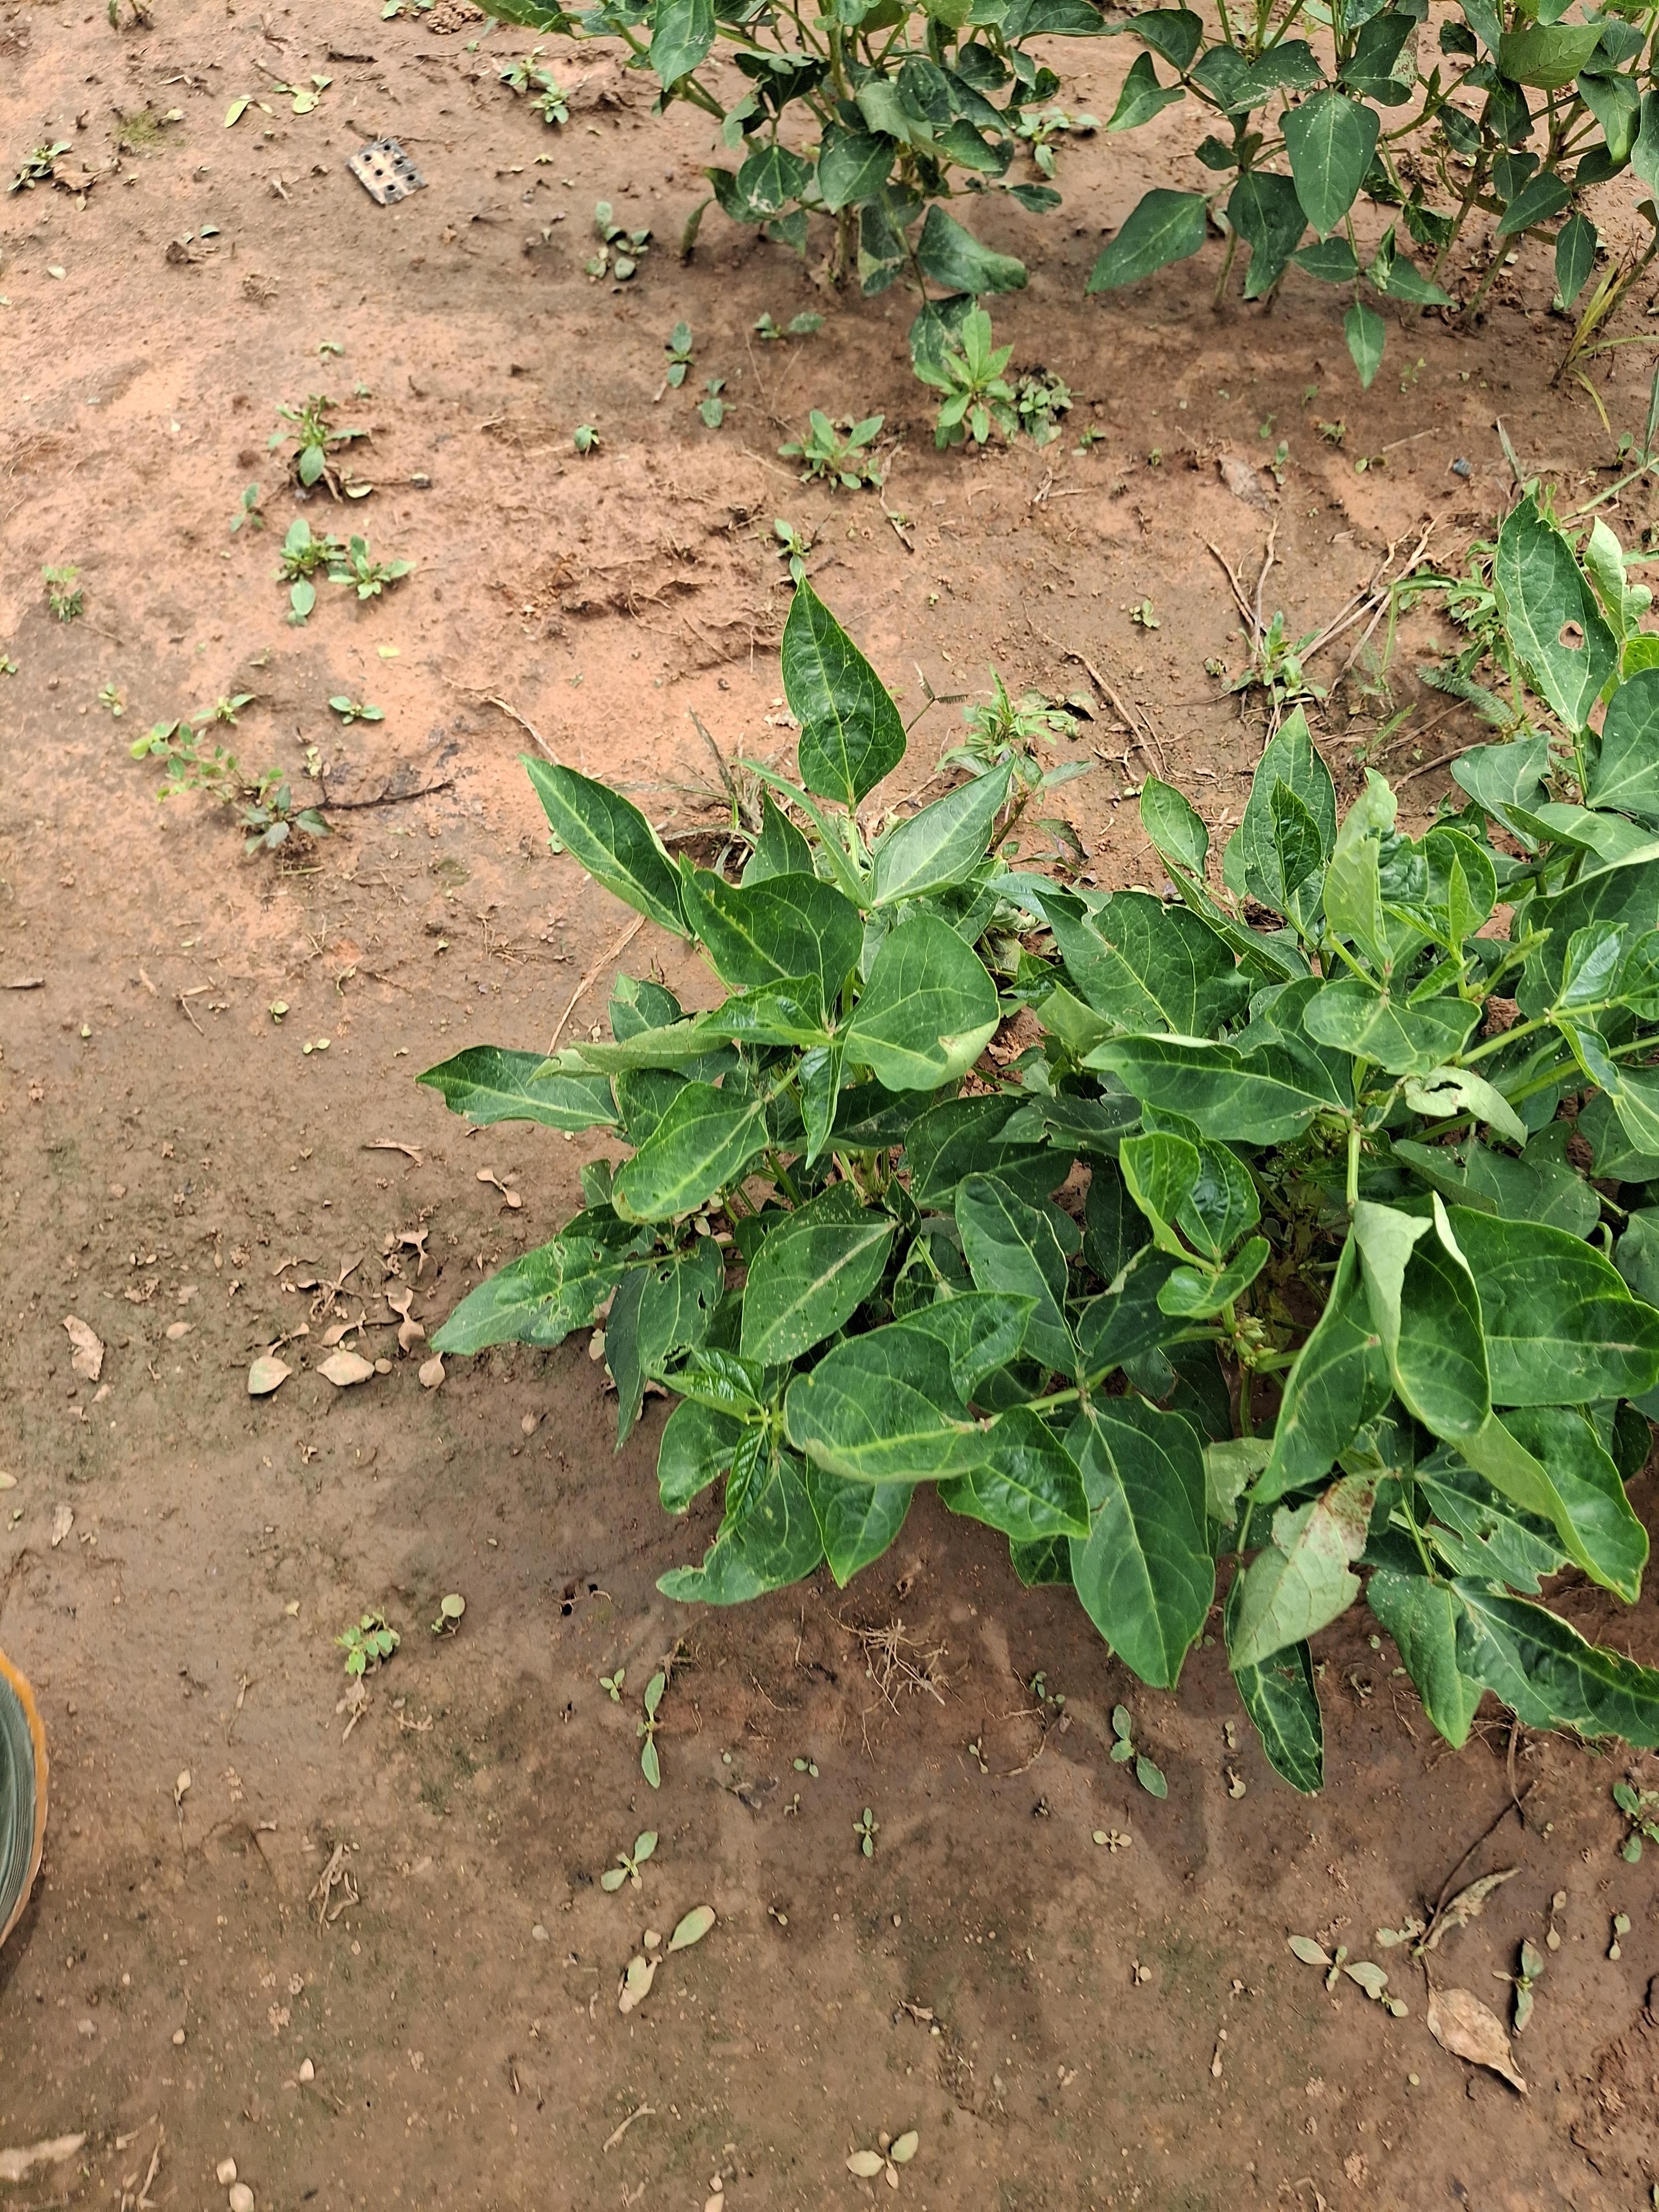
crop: cowpea
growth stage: vegetative
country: Nigeria
